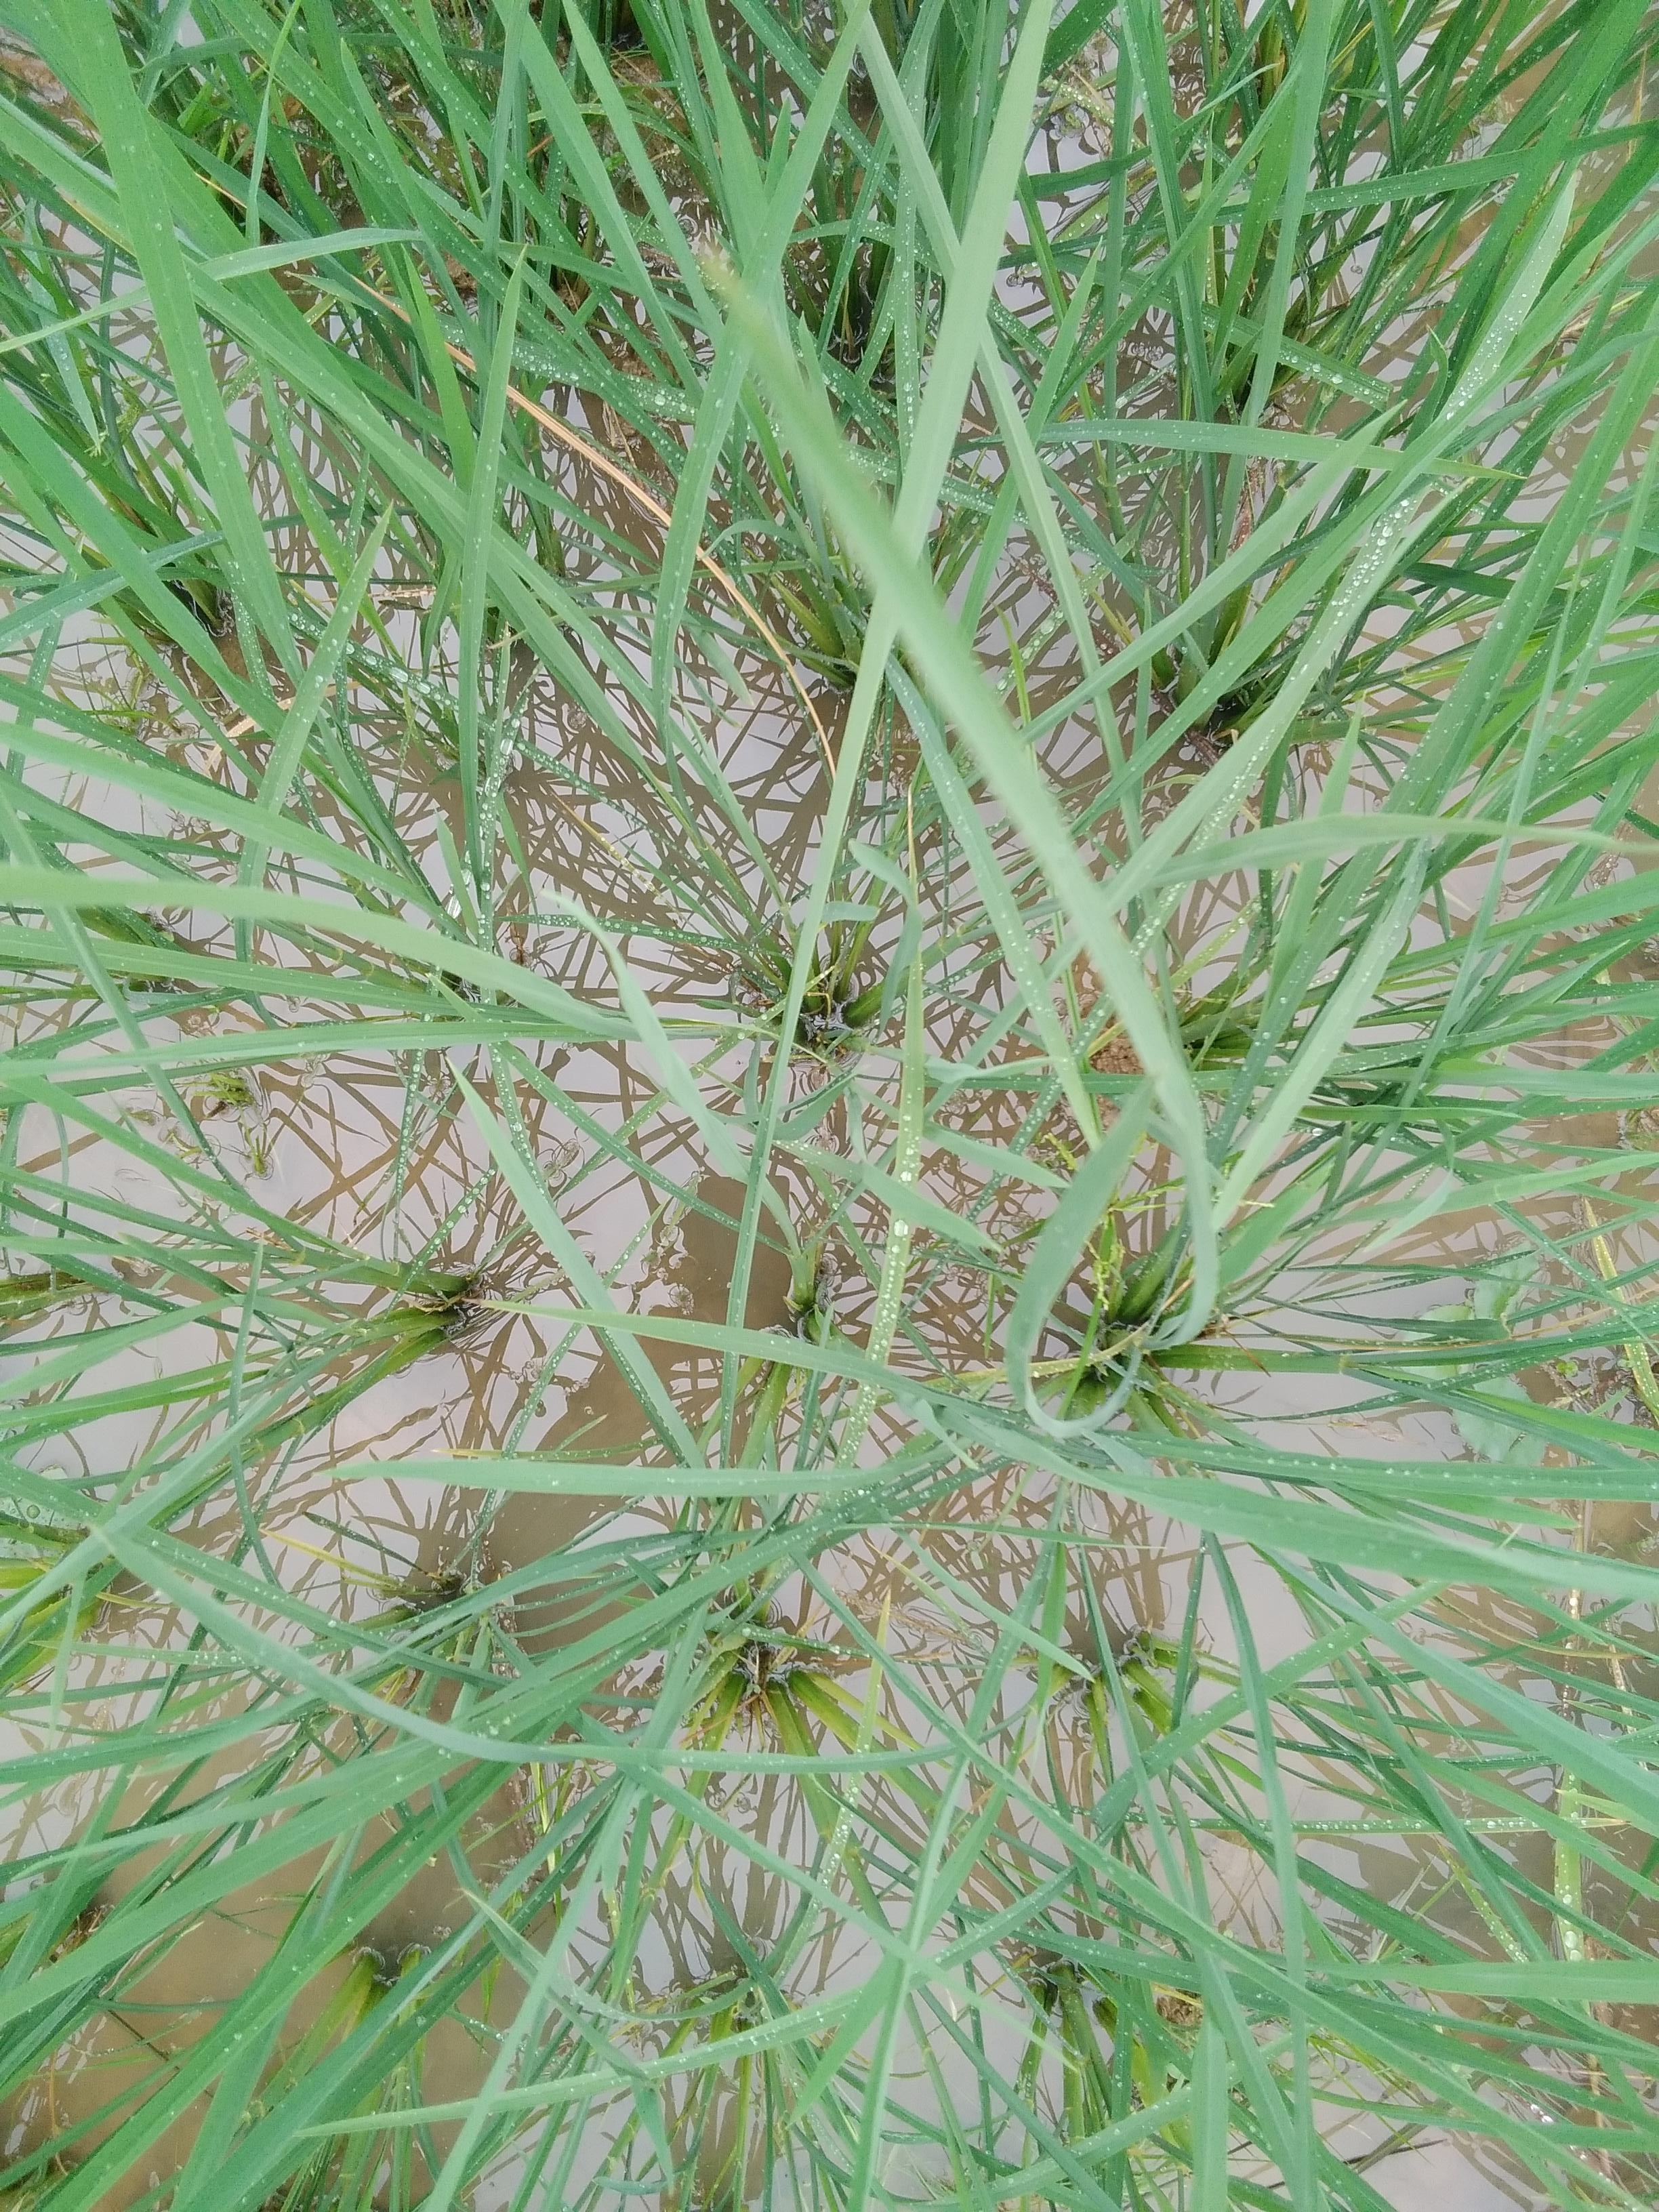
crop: rice
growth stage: vegetative
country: Nigeria
